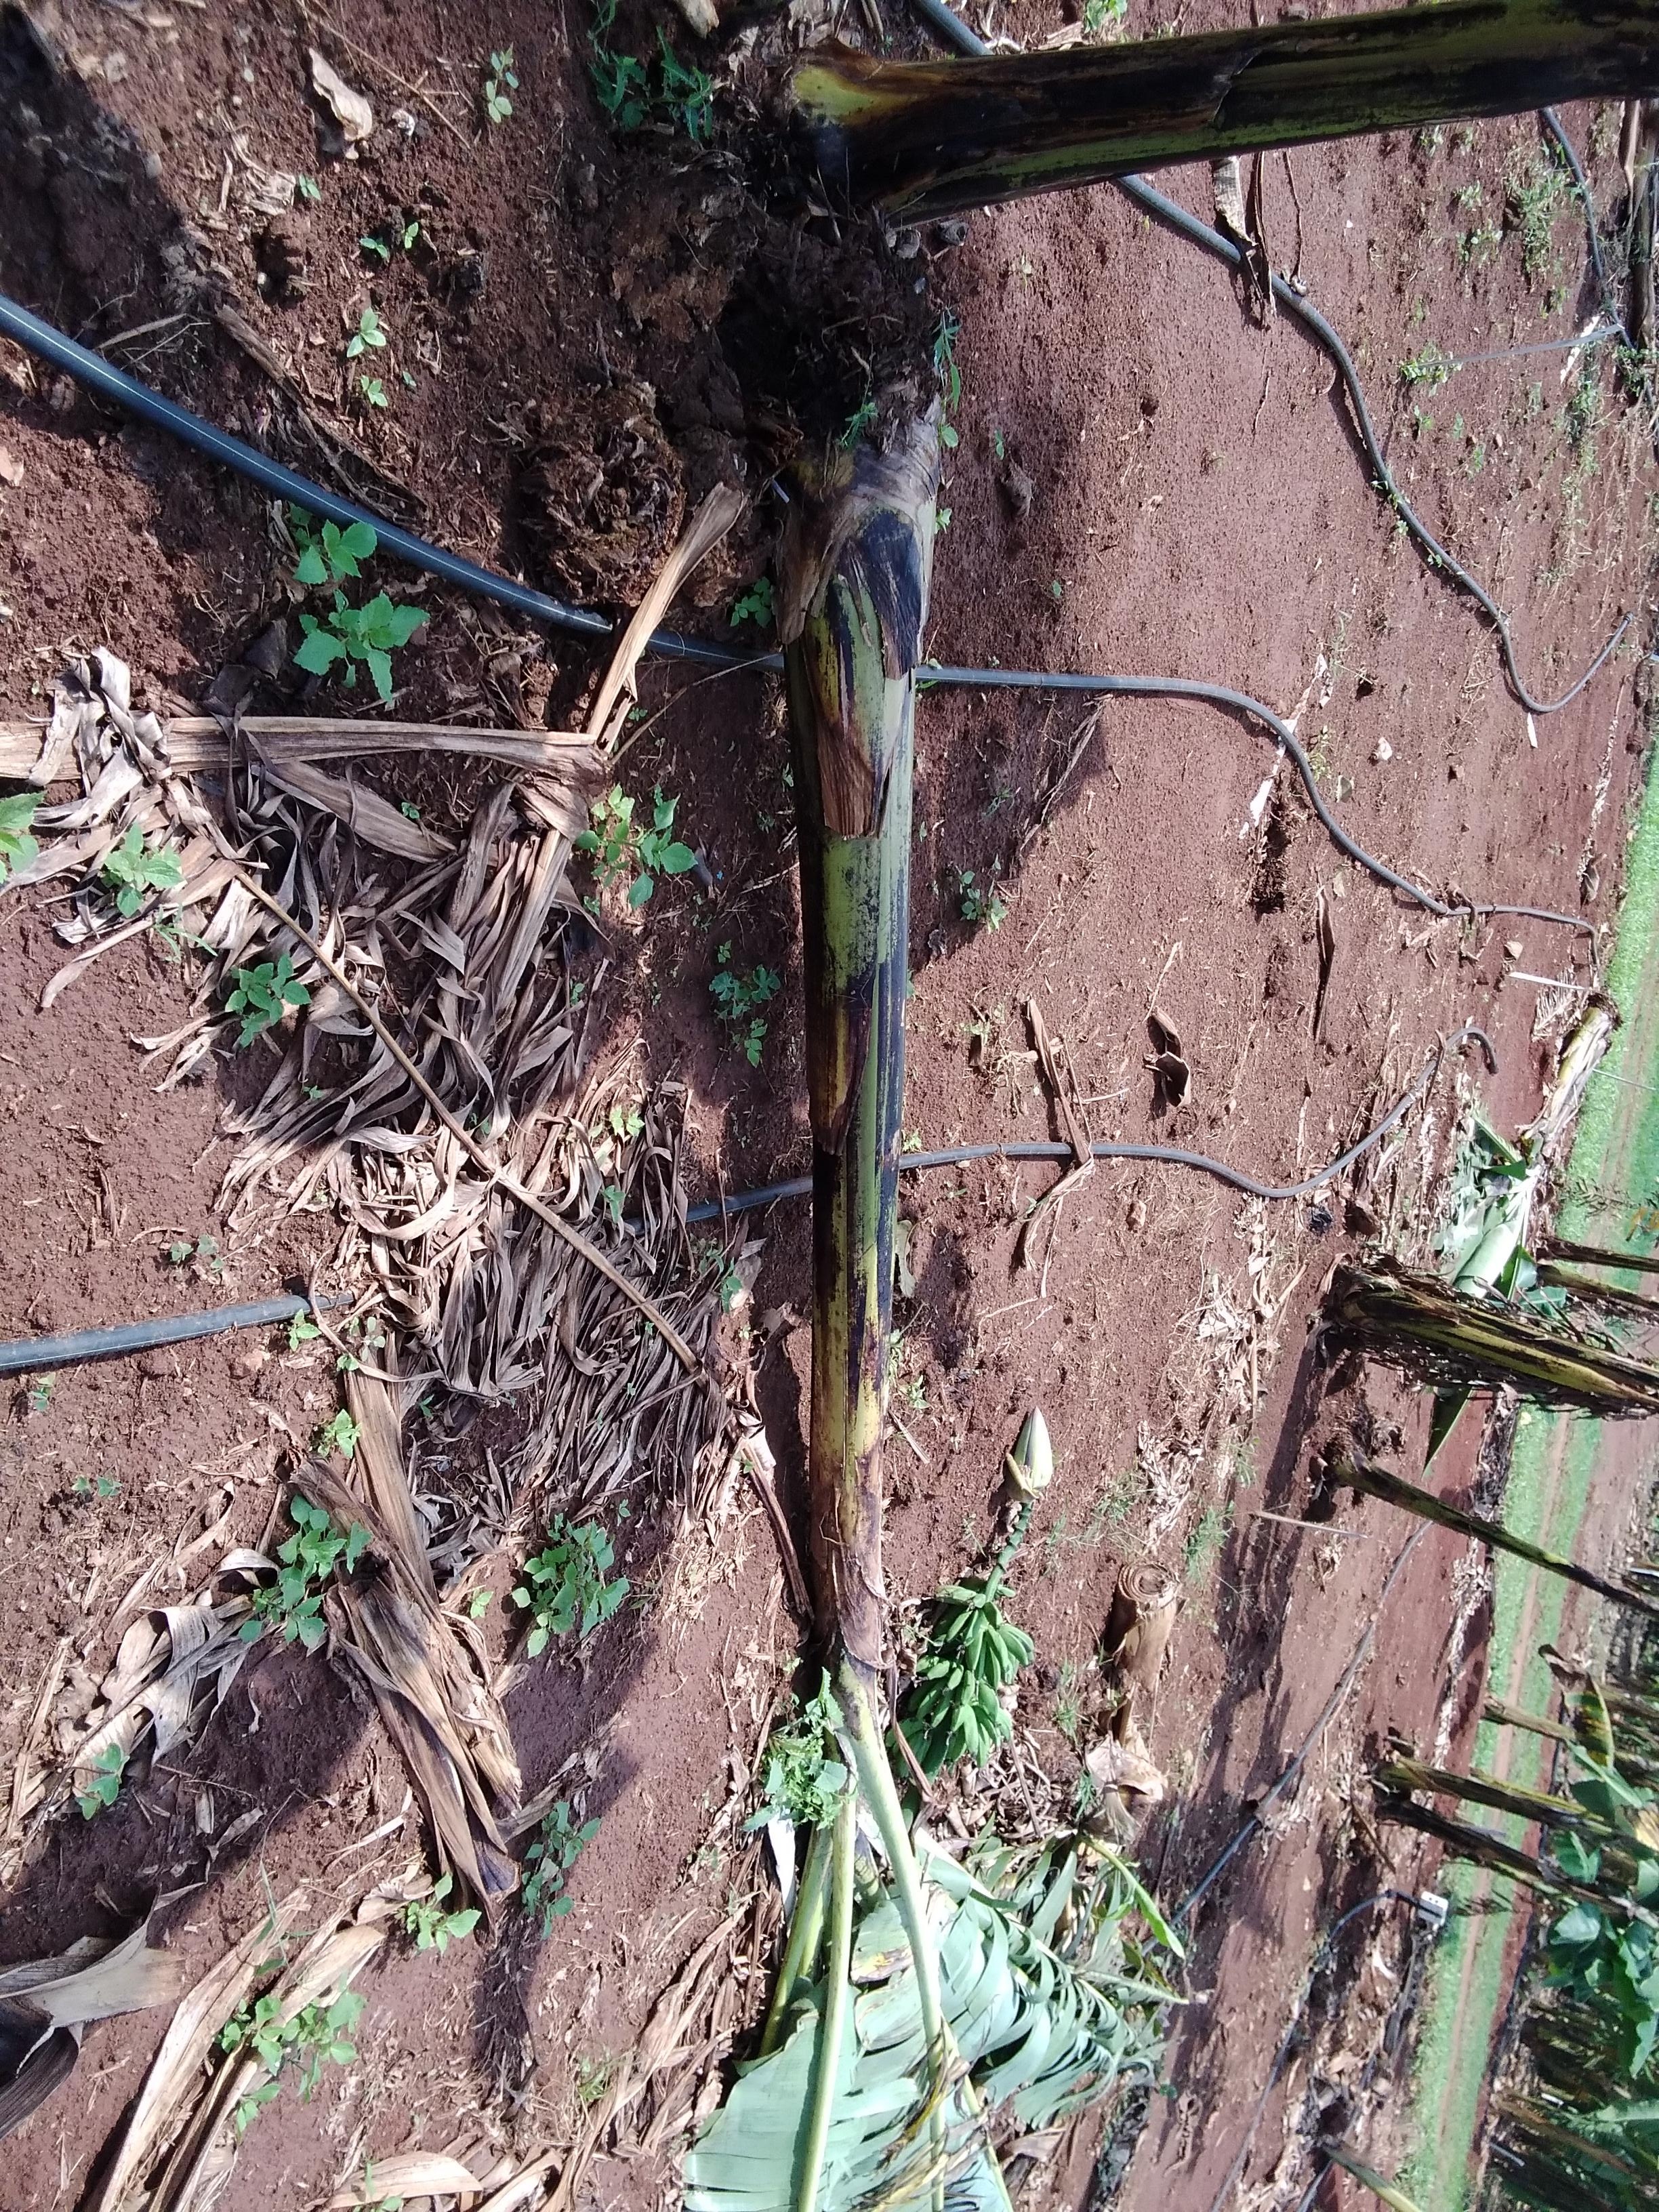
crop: banana
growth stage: flowering
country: Tanzania
